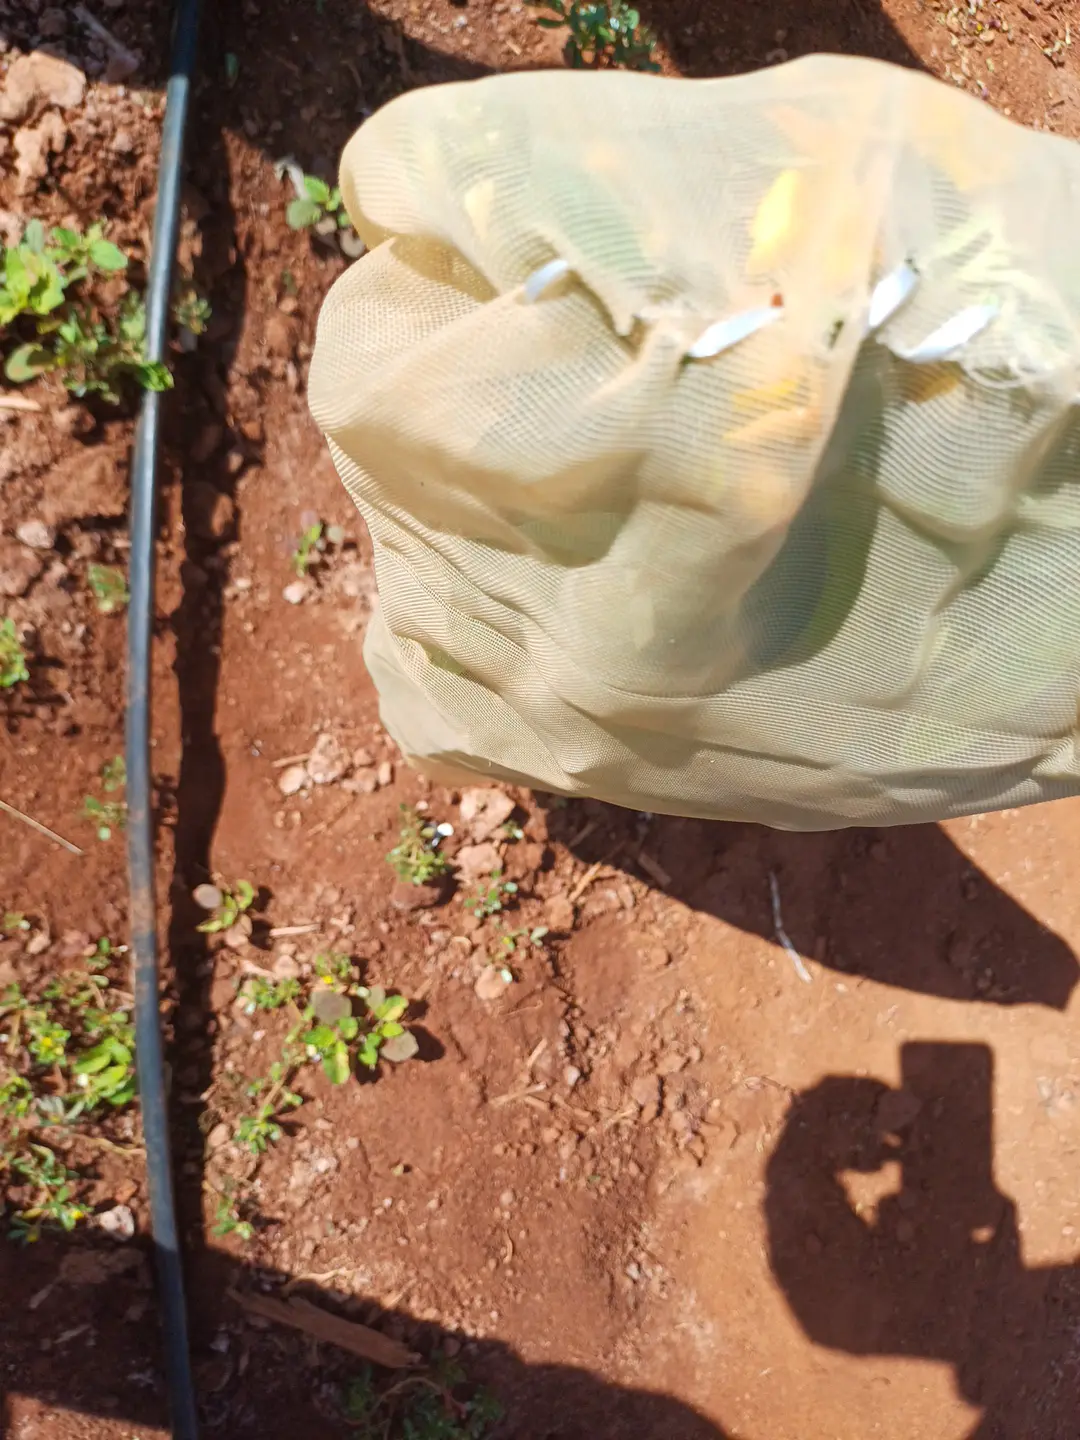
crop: pigeonpea
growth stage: development pod
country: Kenya
